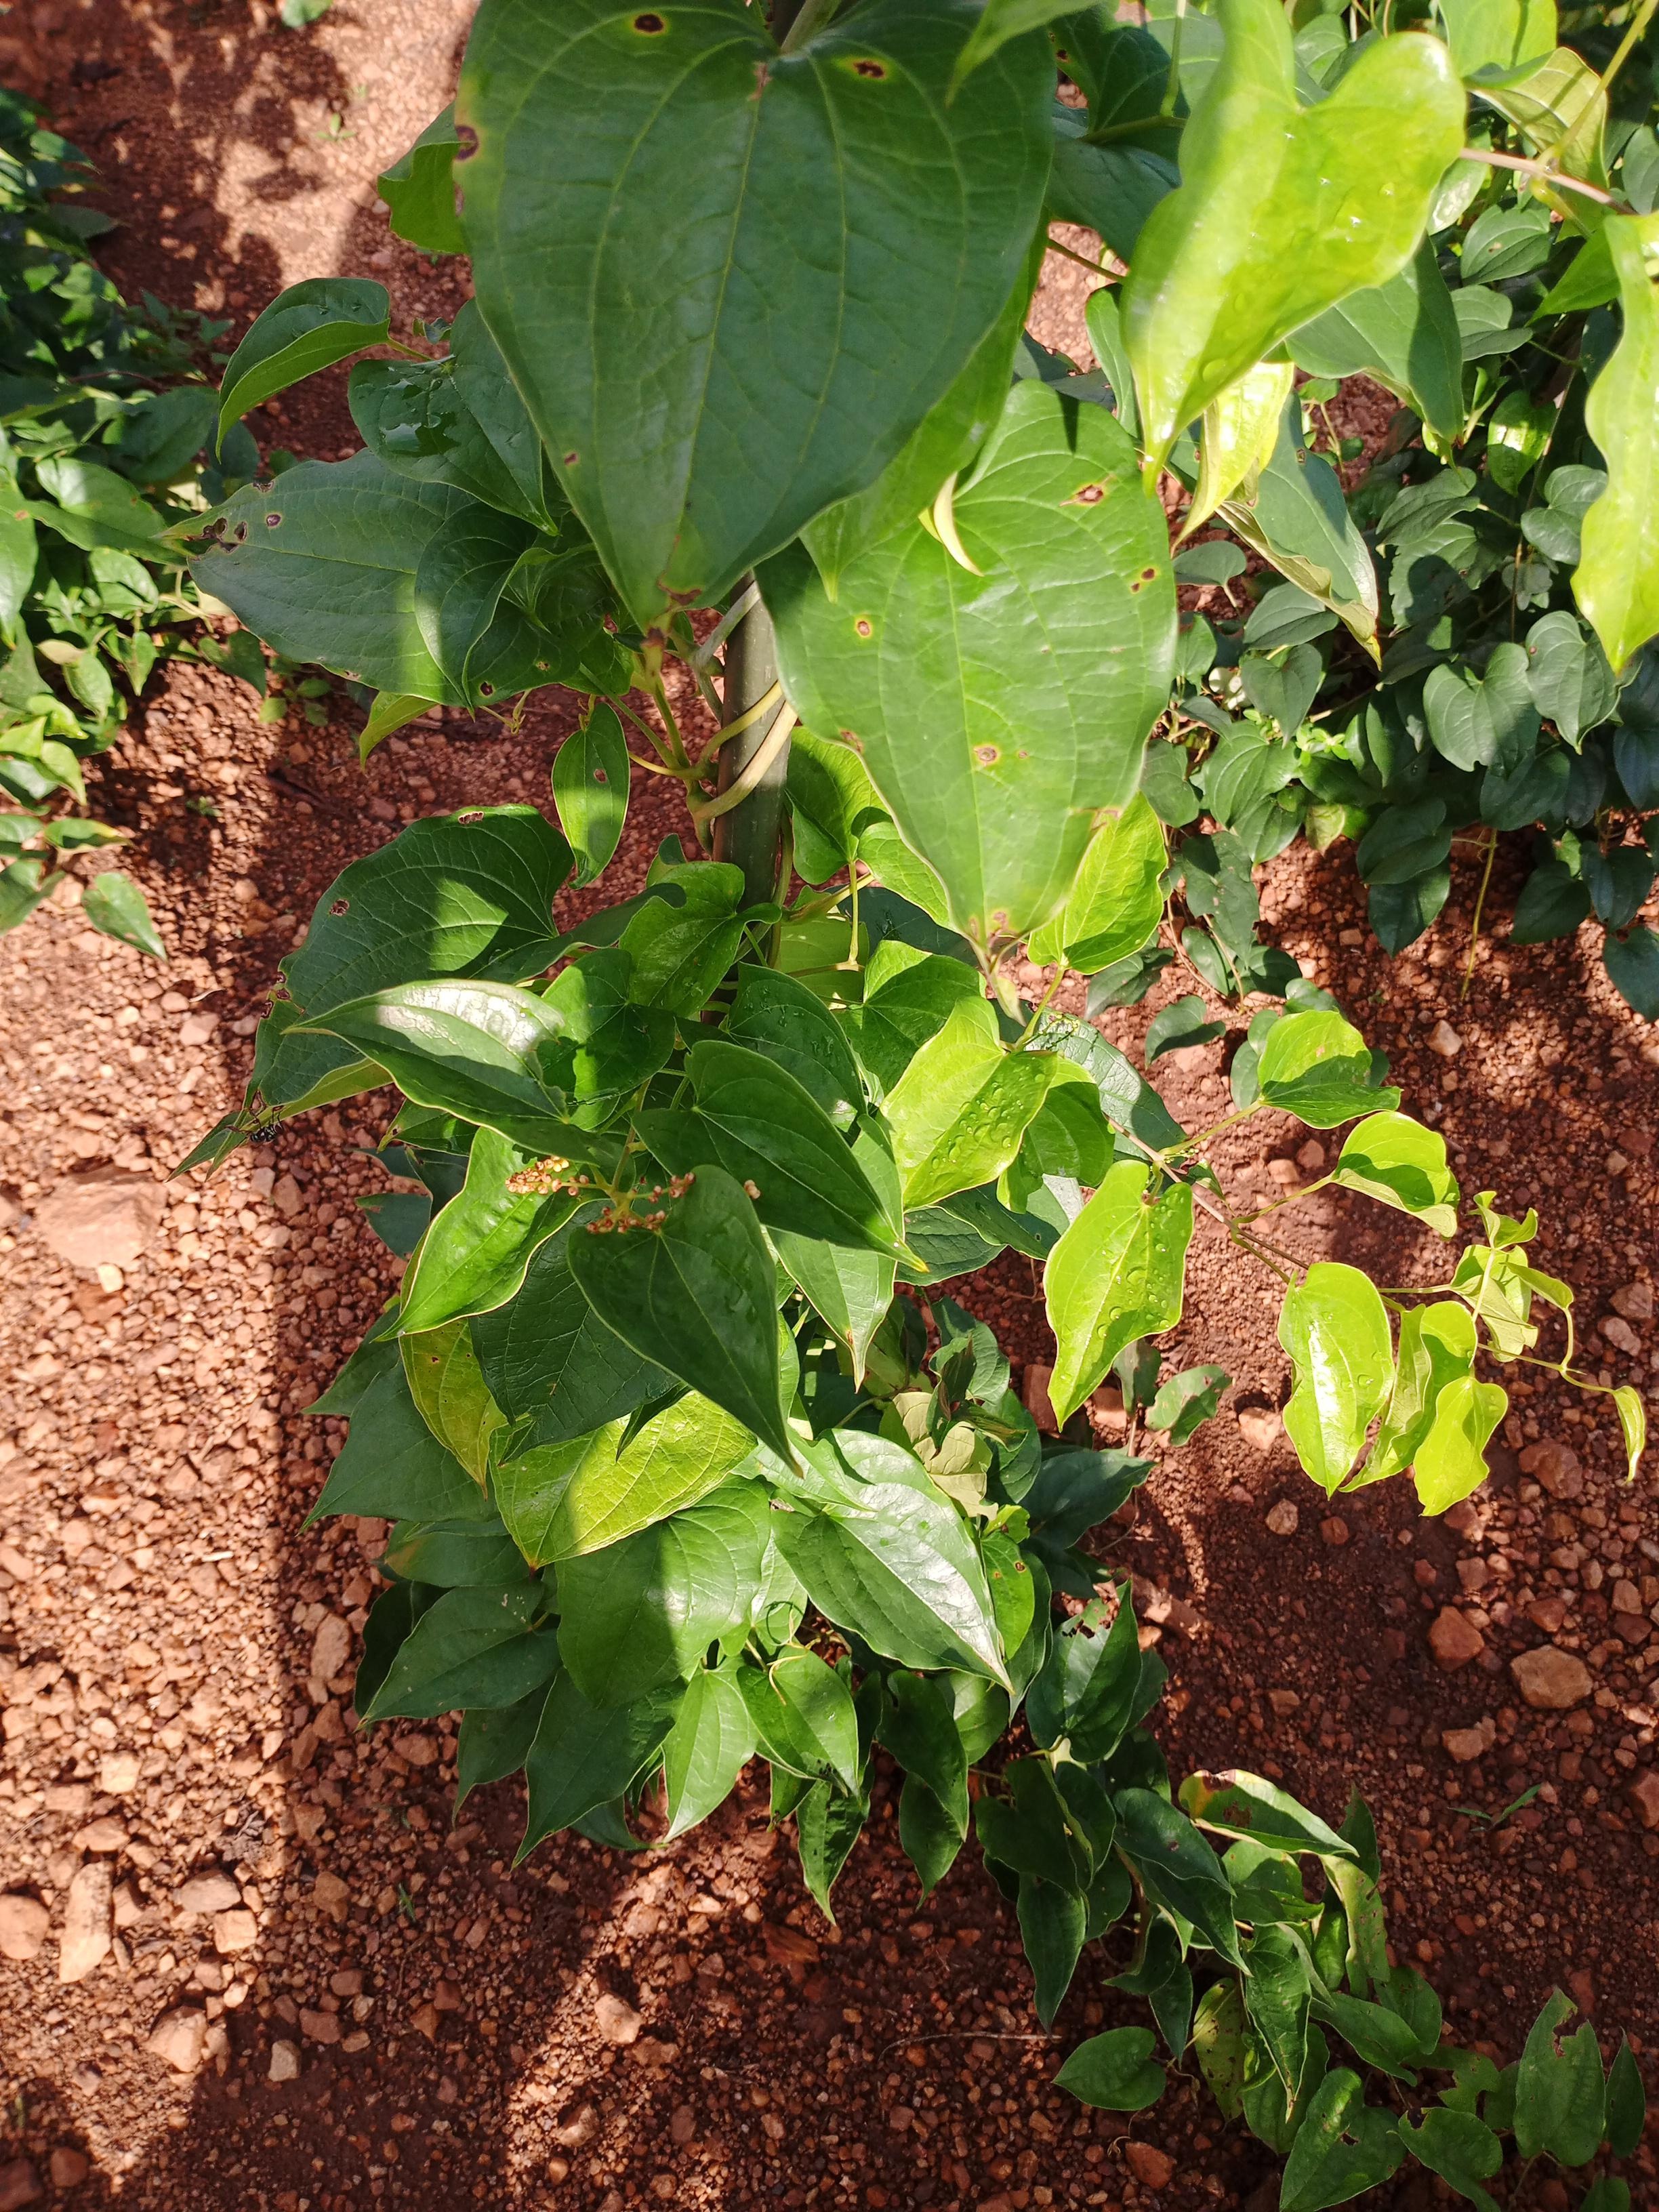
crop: yam
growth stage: vegetative
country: Nigeria
